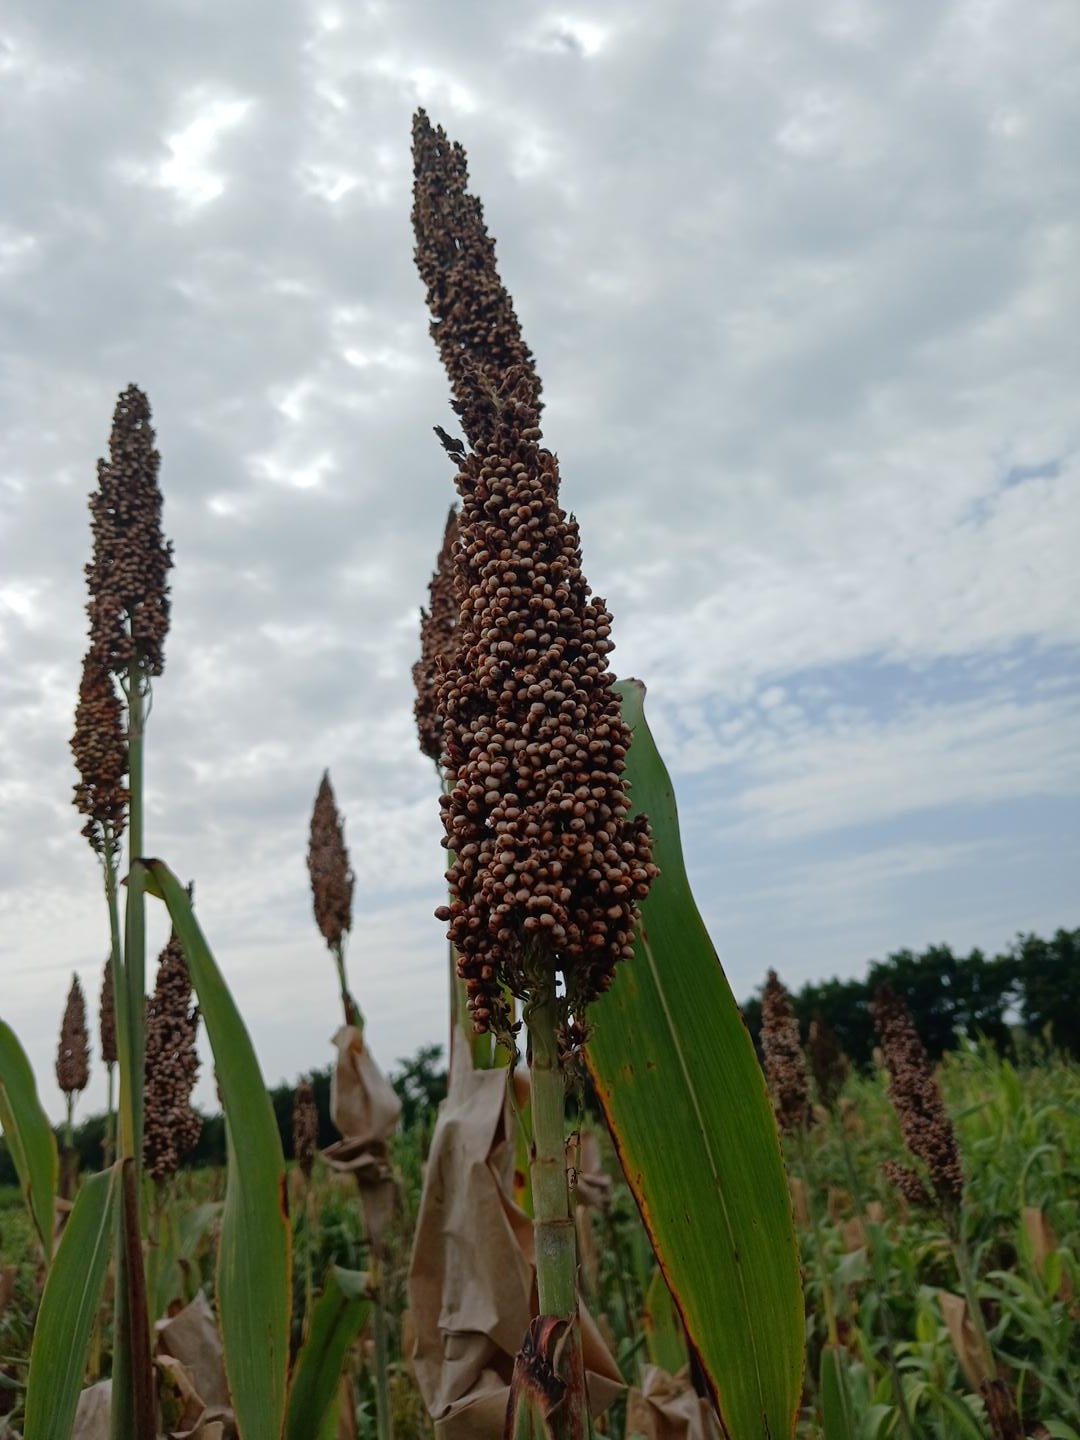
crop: sorghum
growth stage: filling grain
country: Senegal
